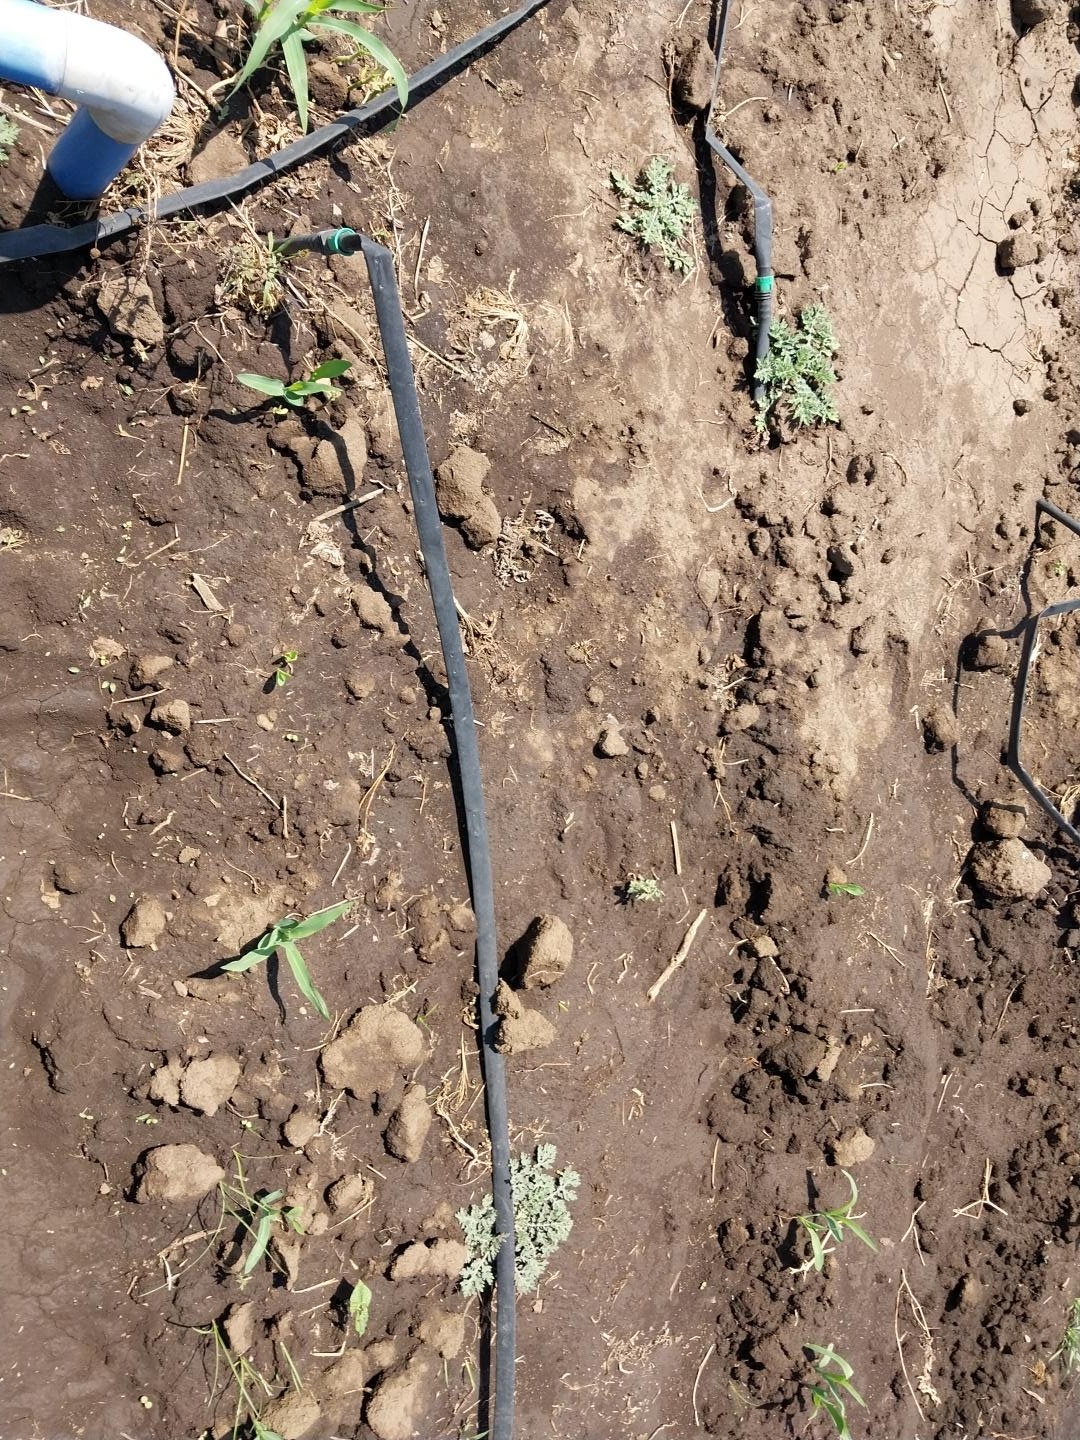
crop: maize
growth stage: emergence
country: Tanzania
